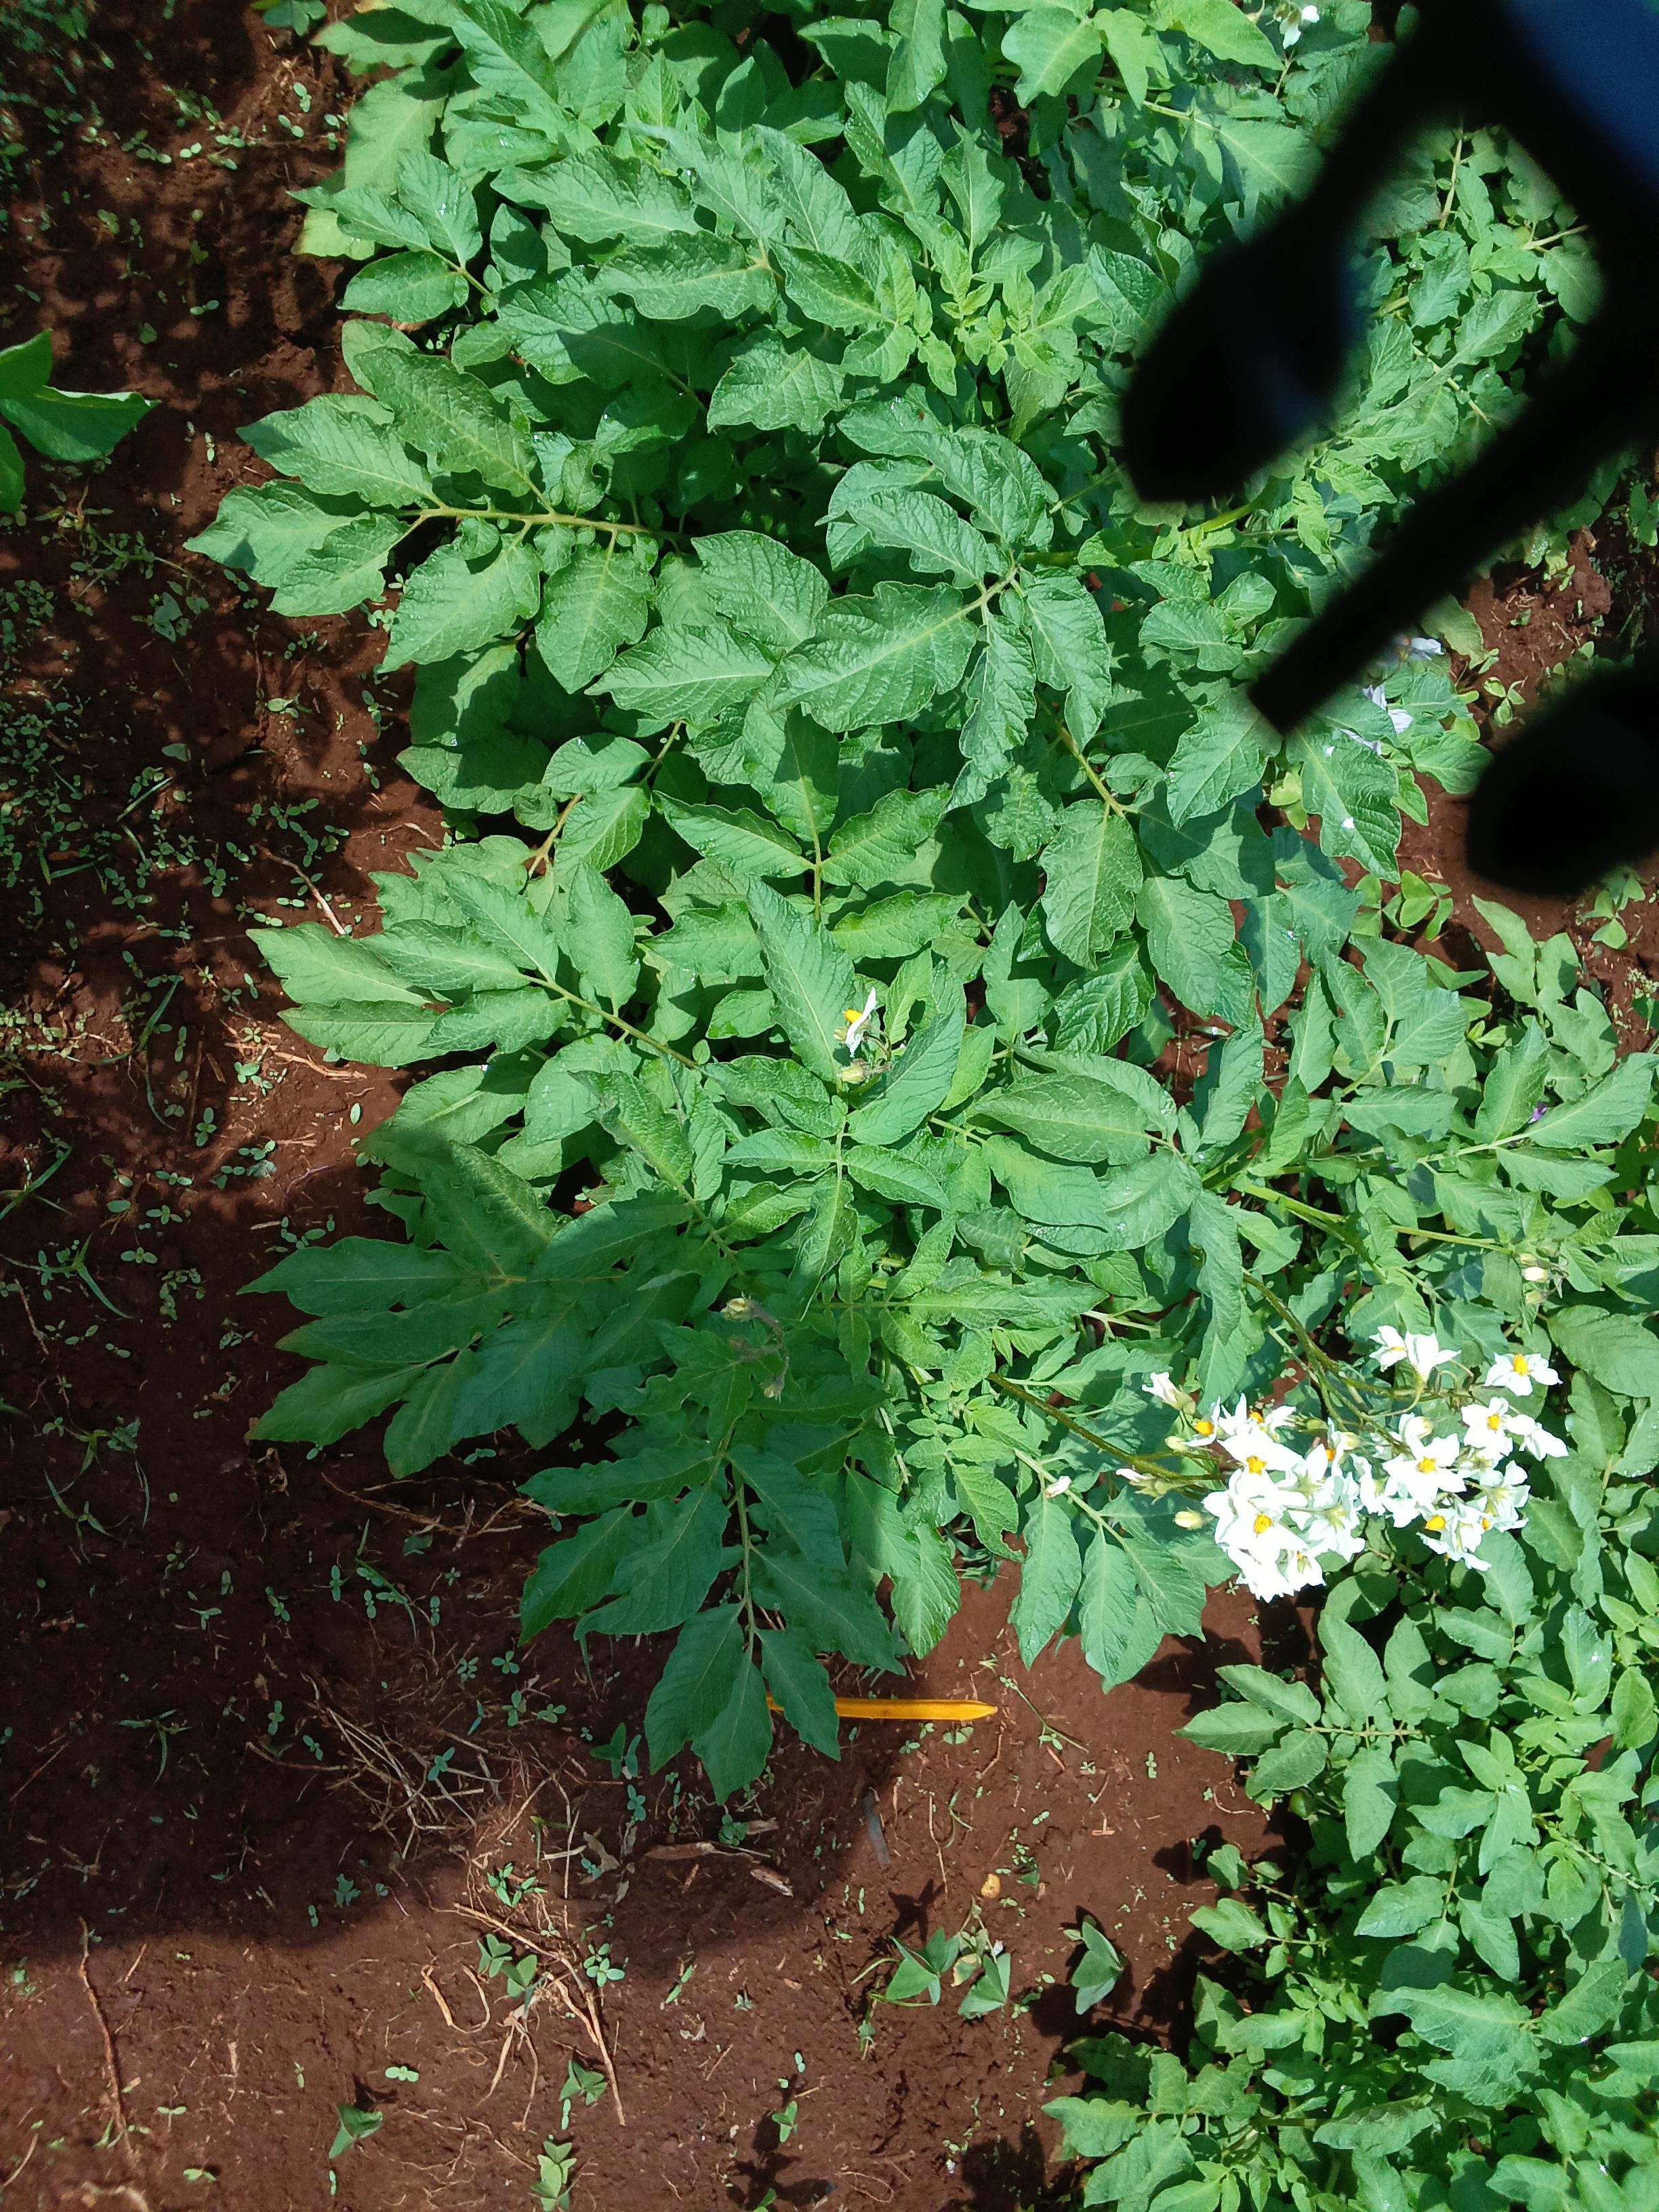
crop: potato
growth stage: flowering
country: Kenya
